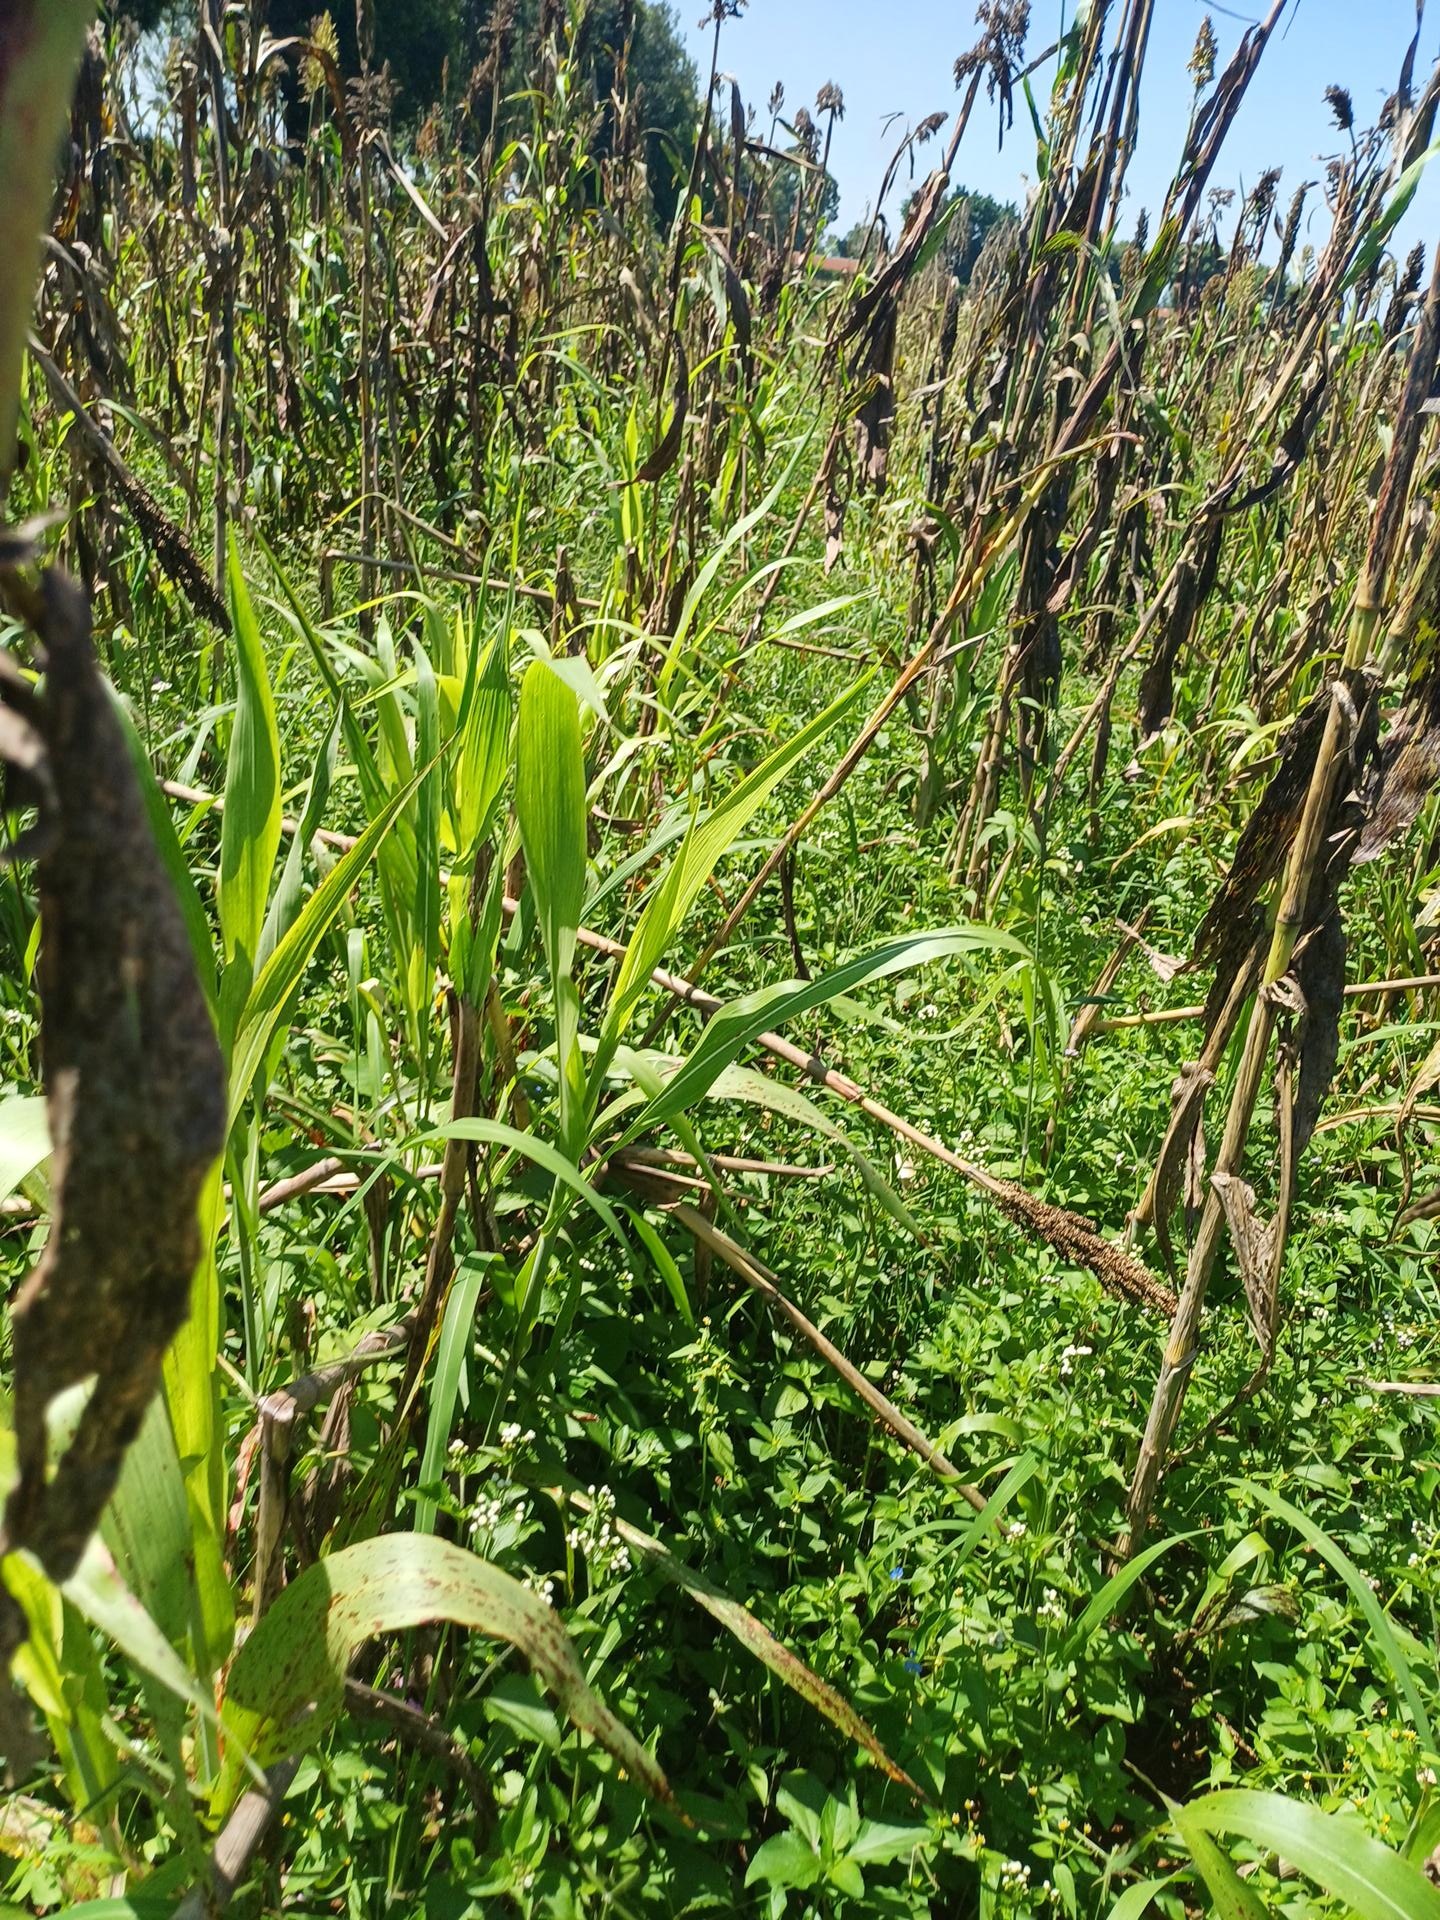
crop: sorghum
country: Kenya
